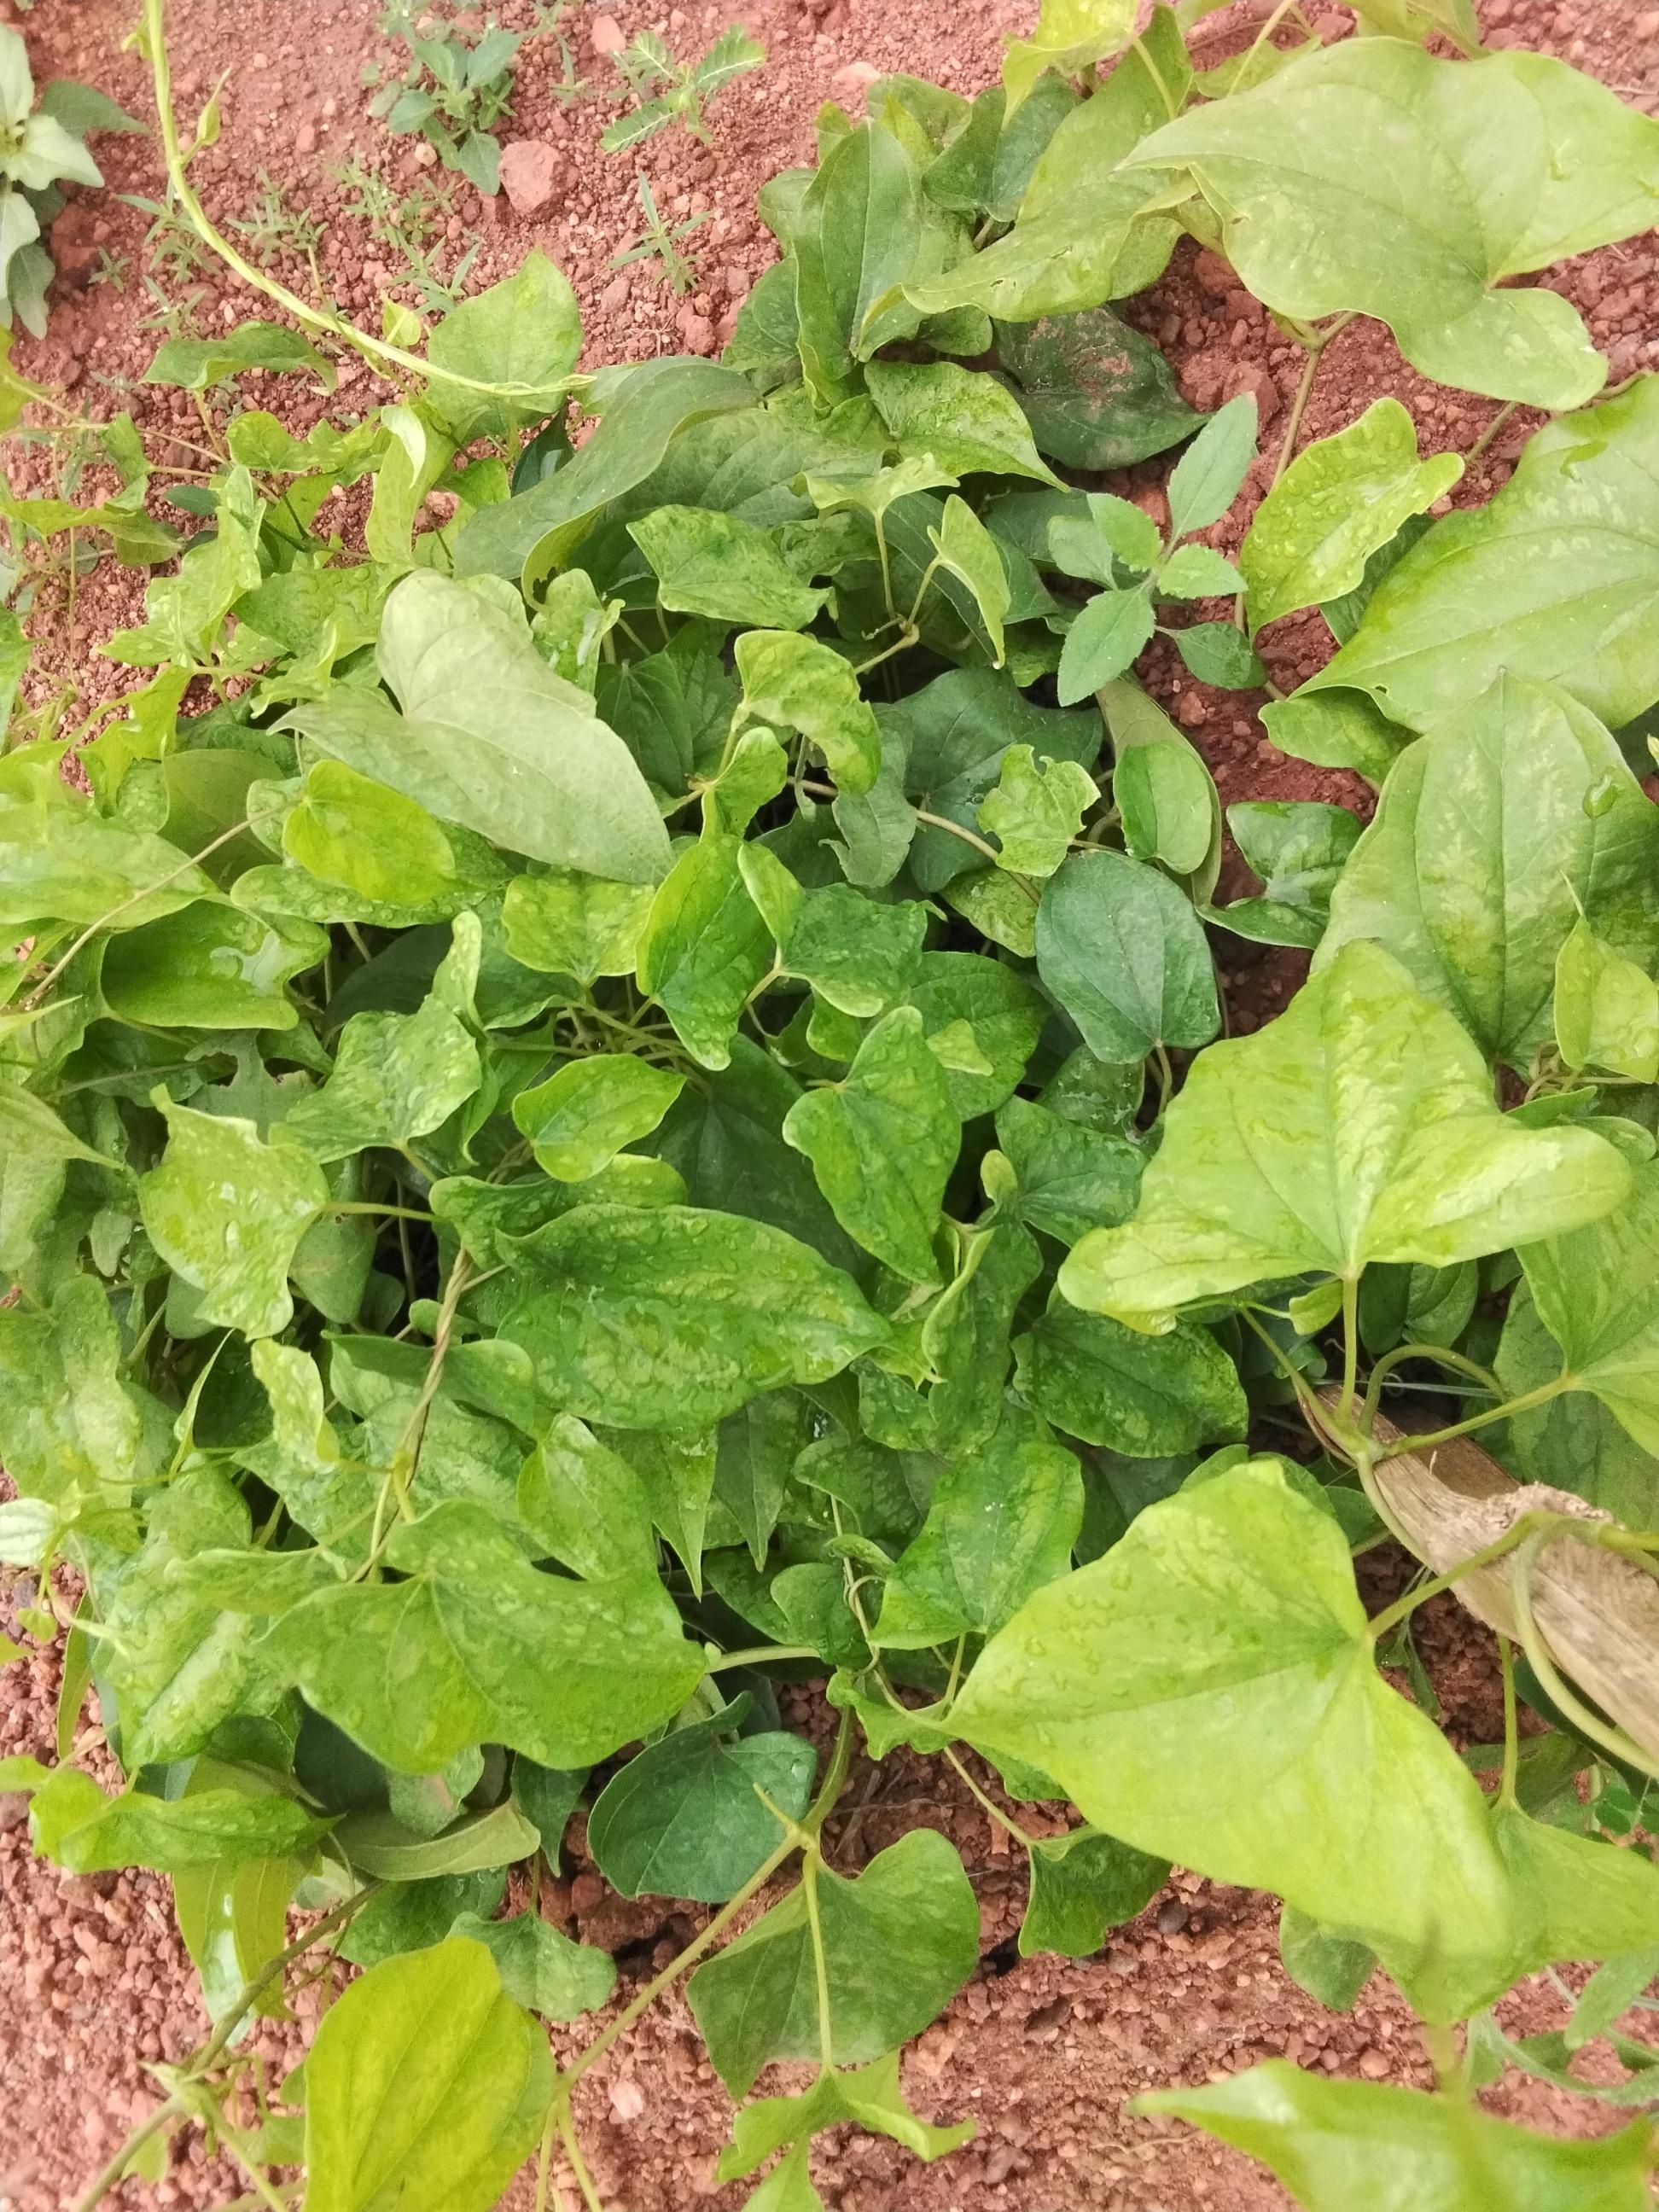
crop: yam
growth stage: vegetative
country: Nigeria
